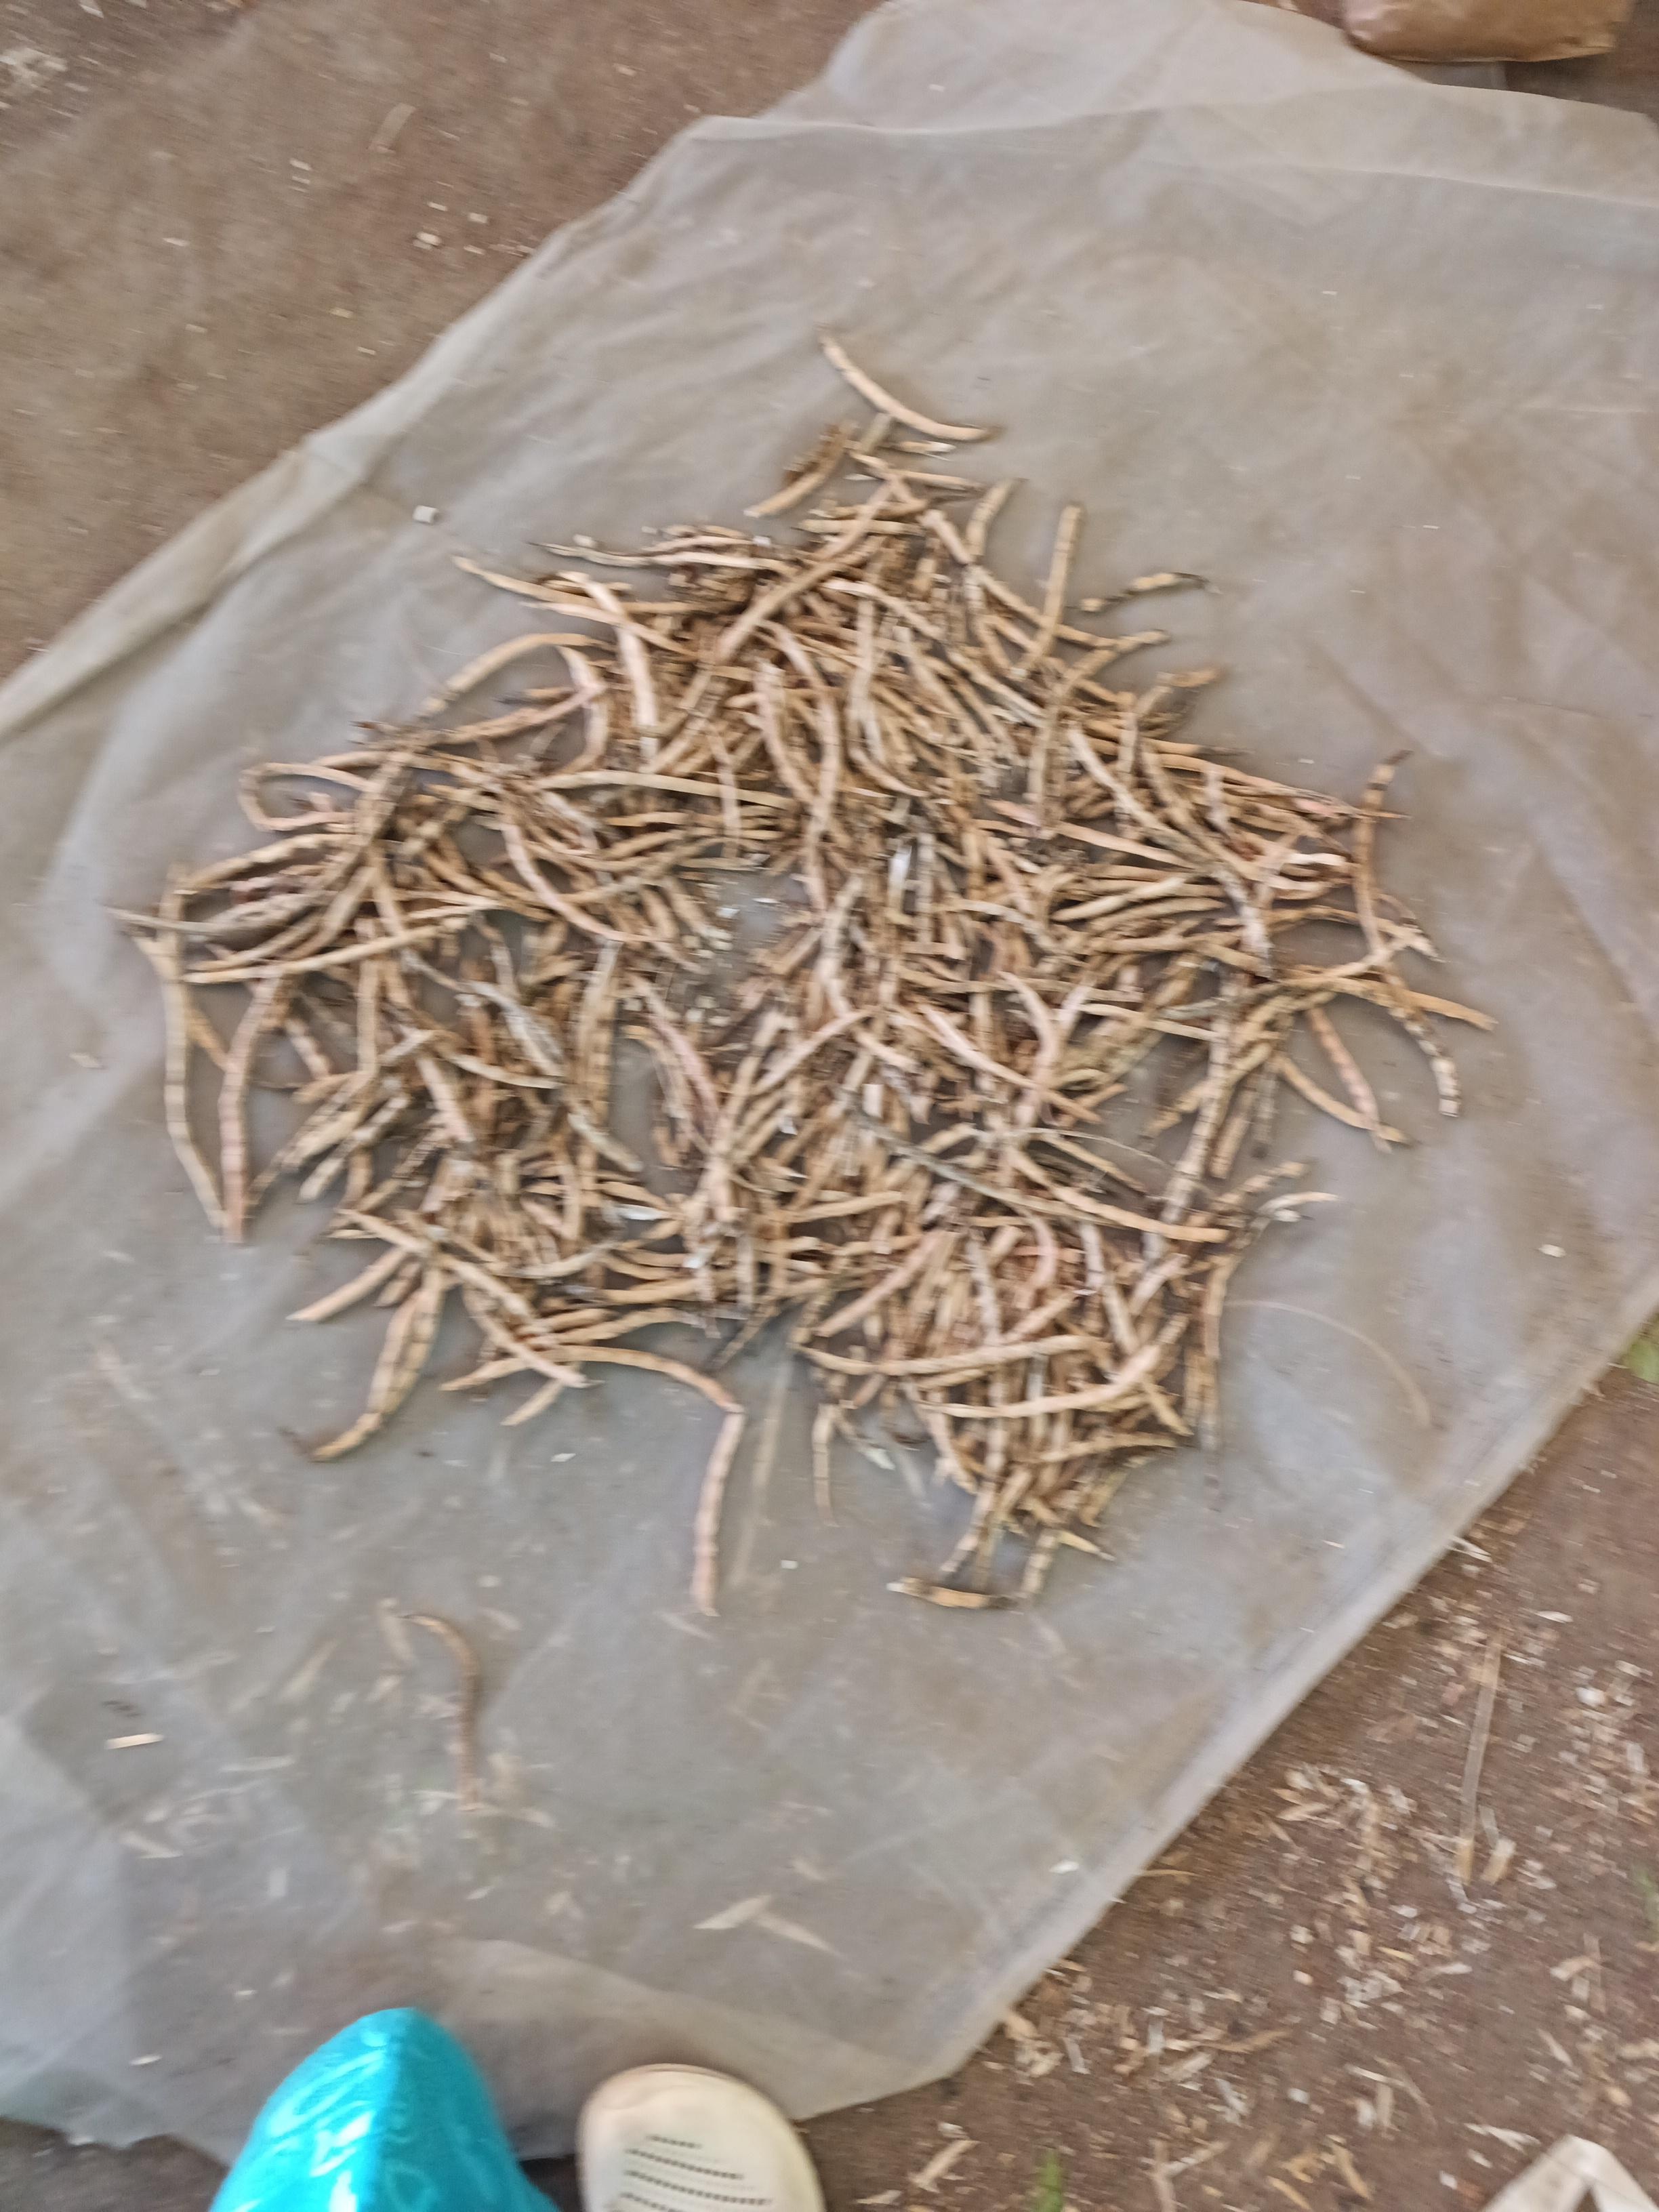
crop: cowpea
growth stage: harvest
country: Nigeria
